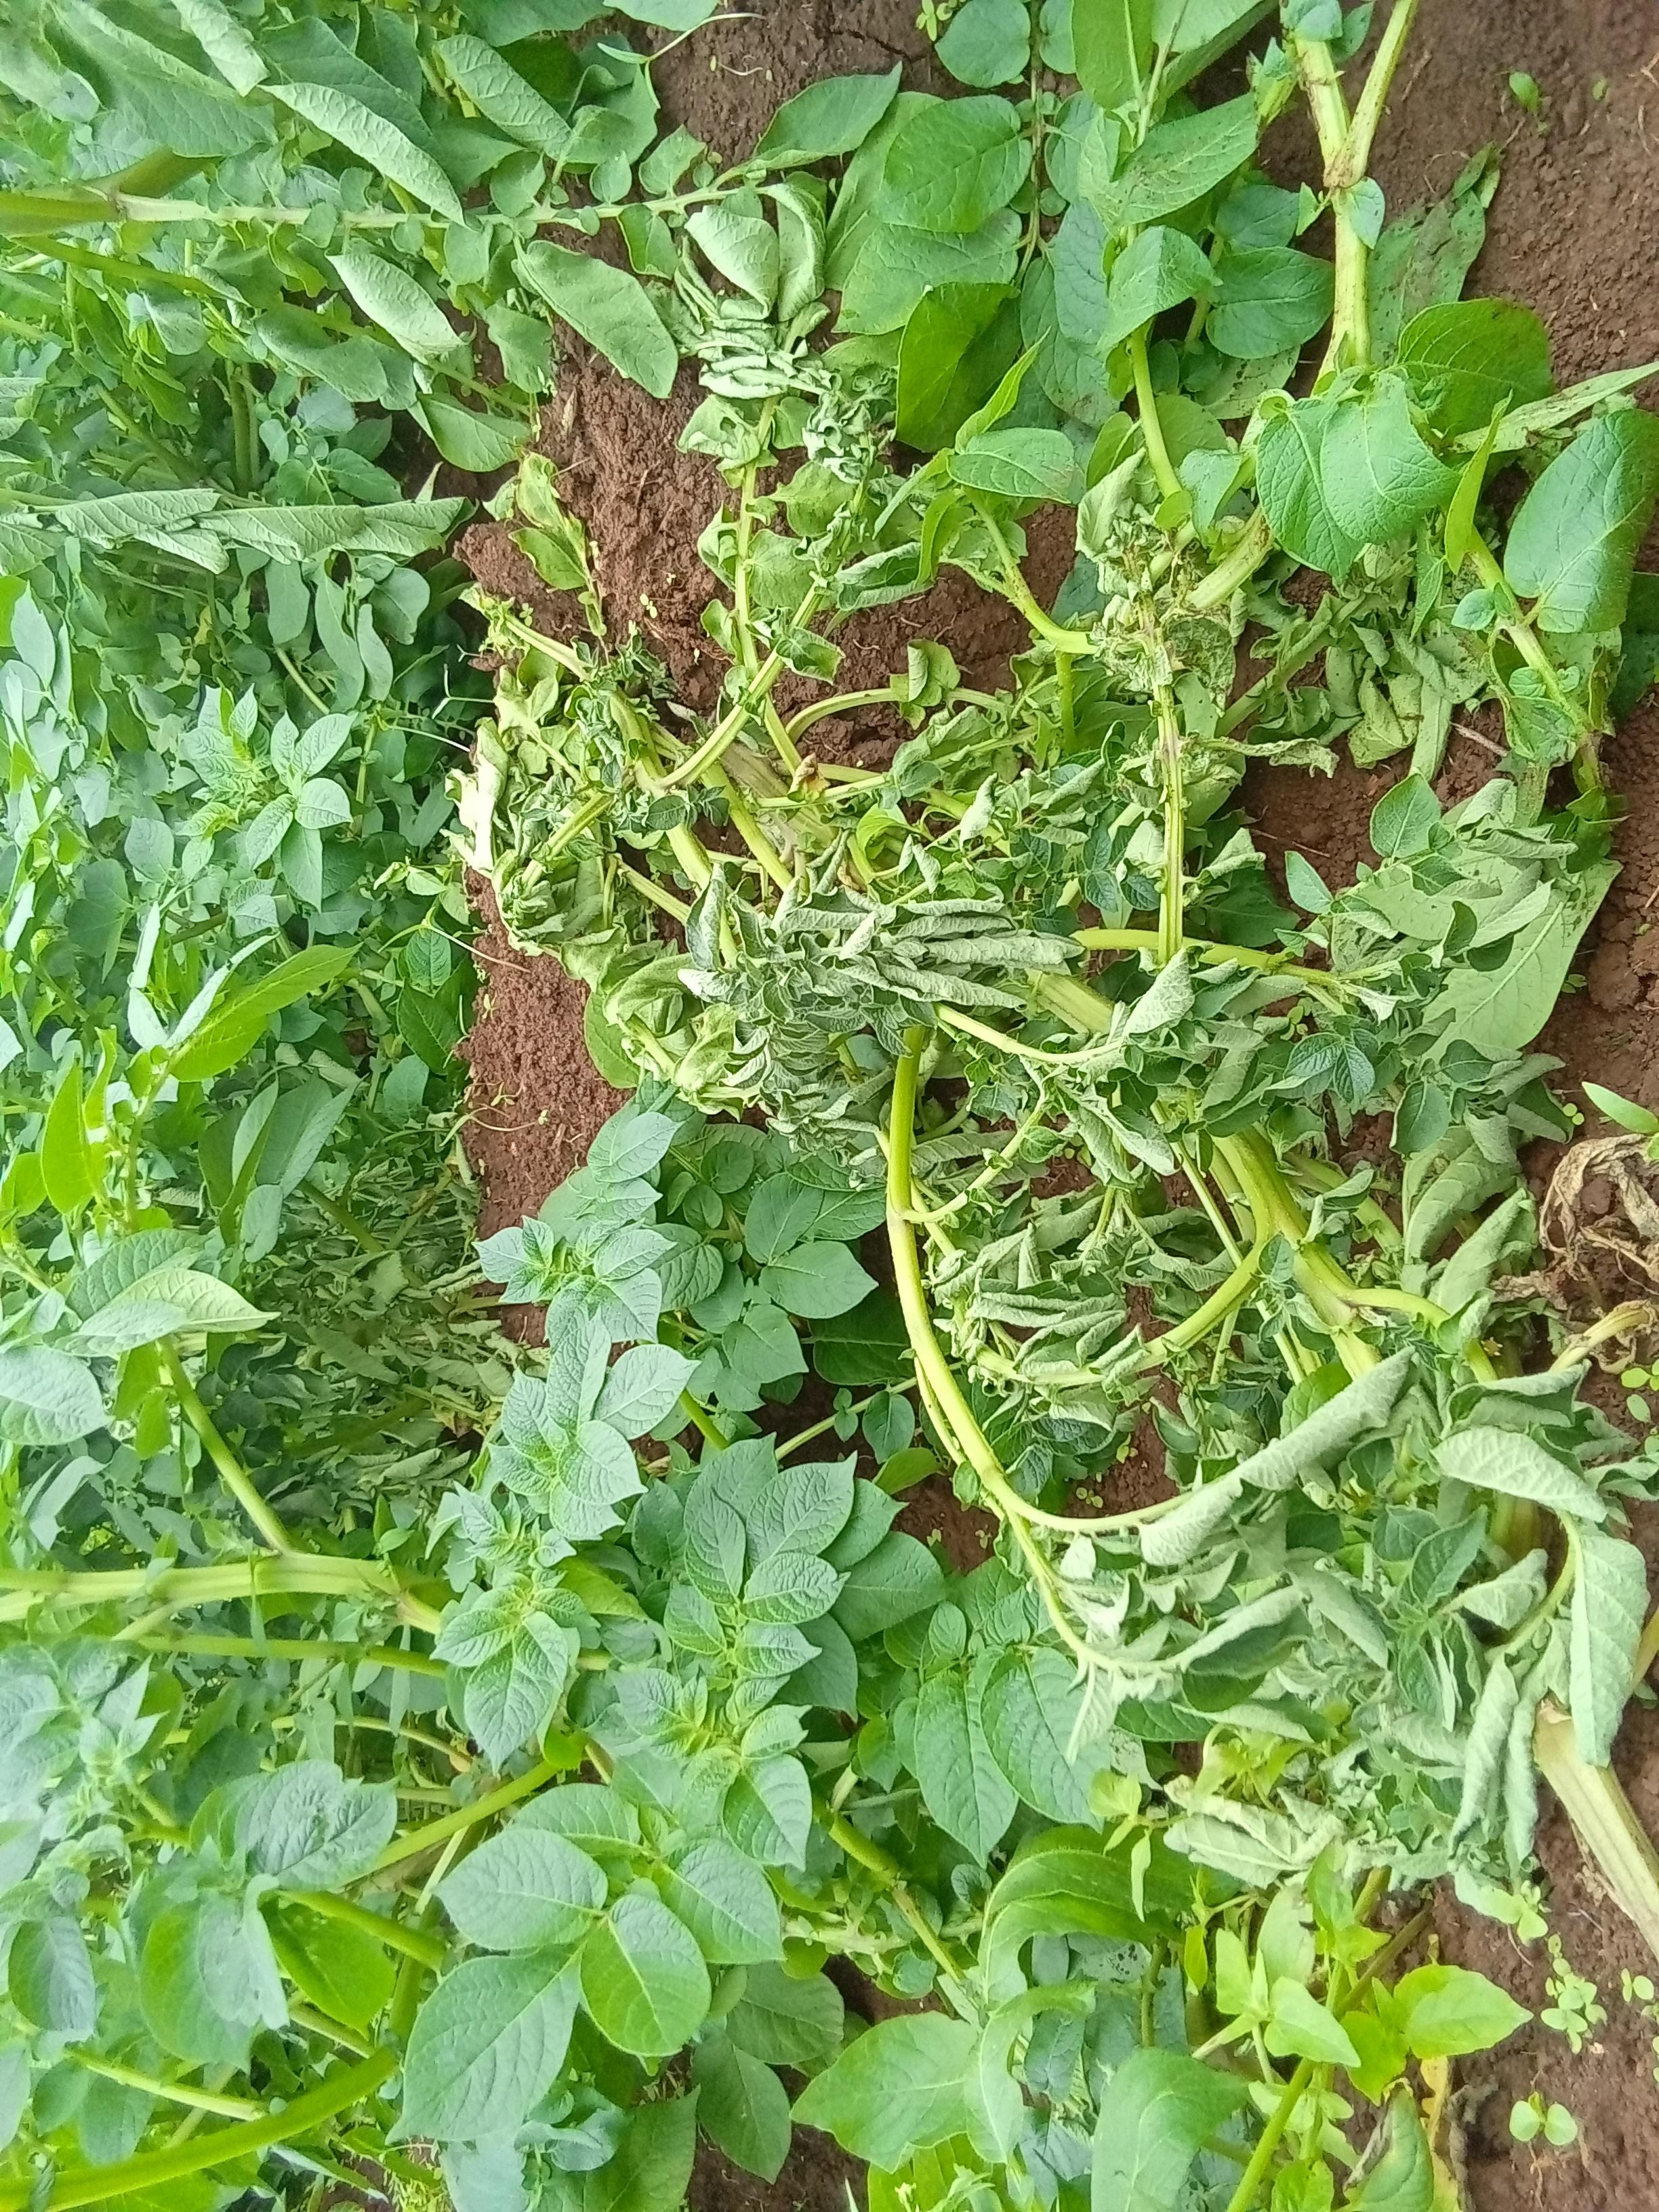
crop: potato
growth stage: flowering
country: Kenya
